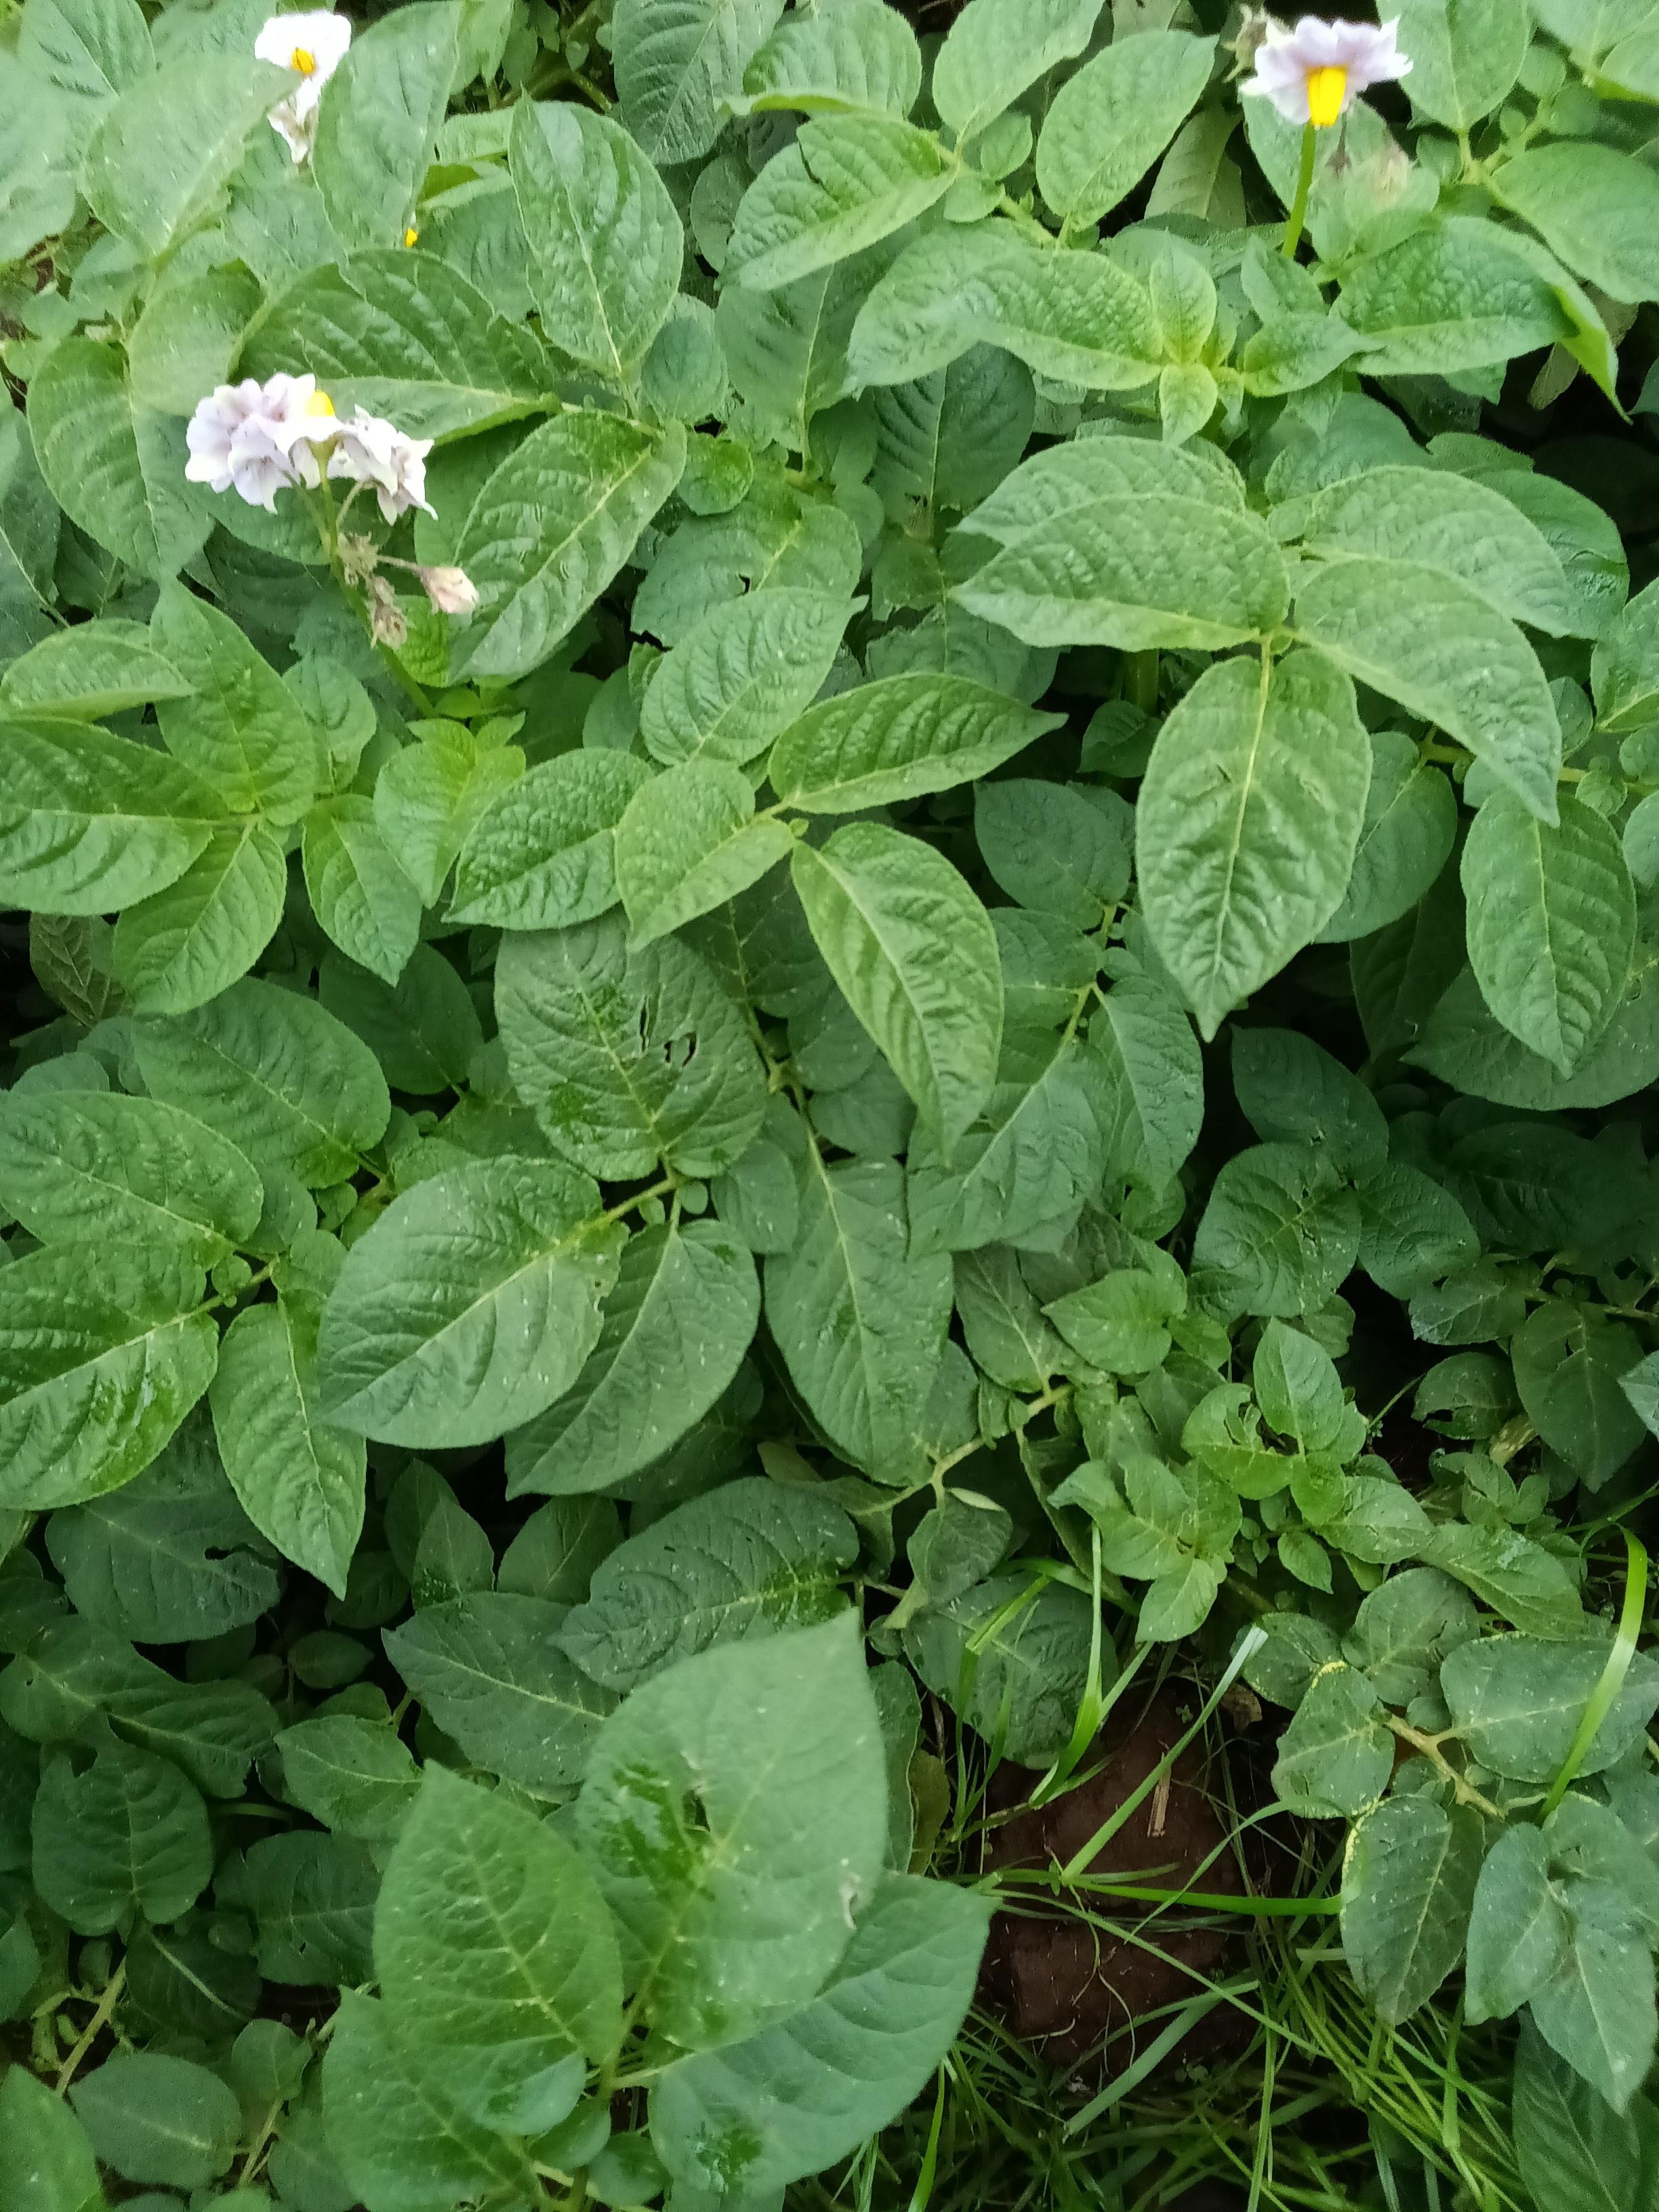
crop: potato
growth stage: vegetative
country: Kenya
